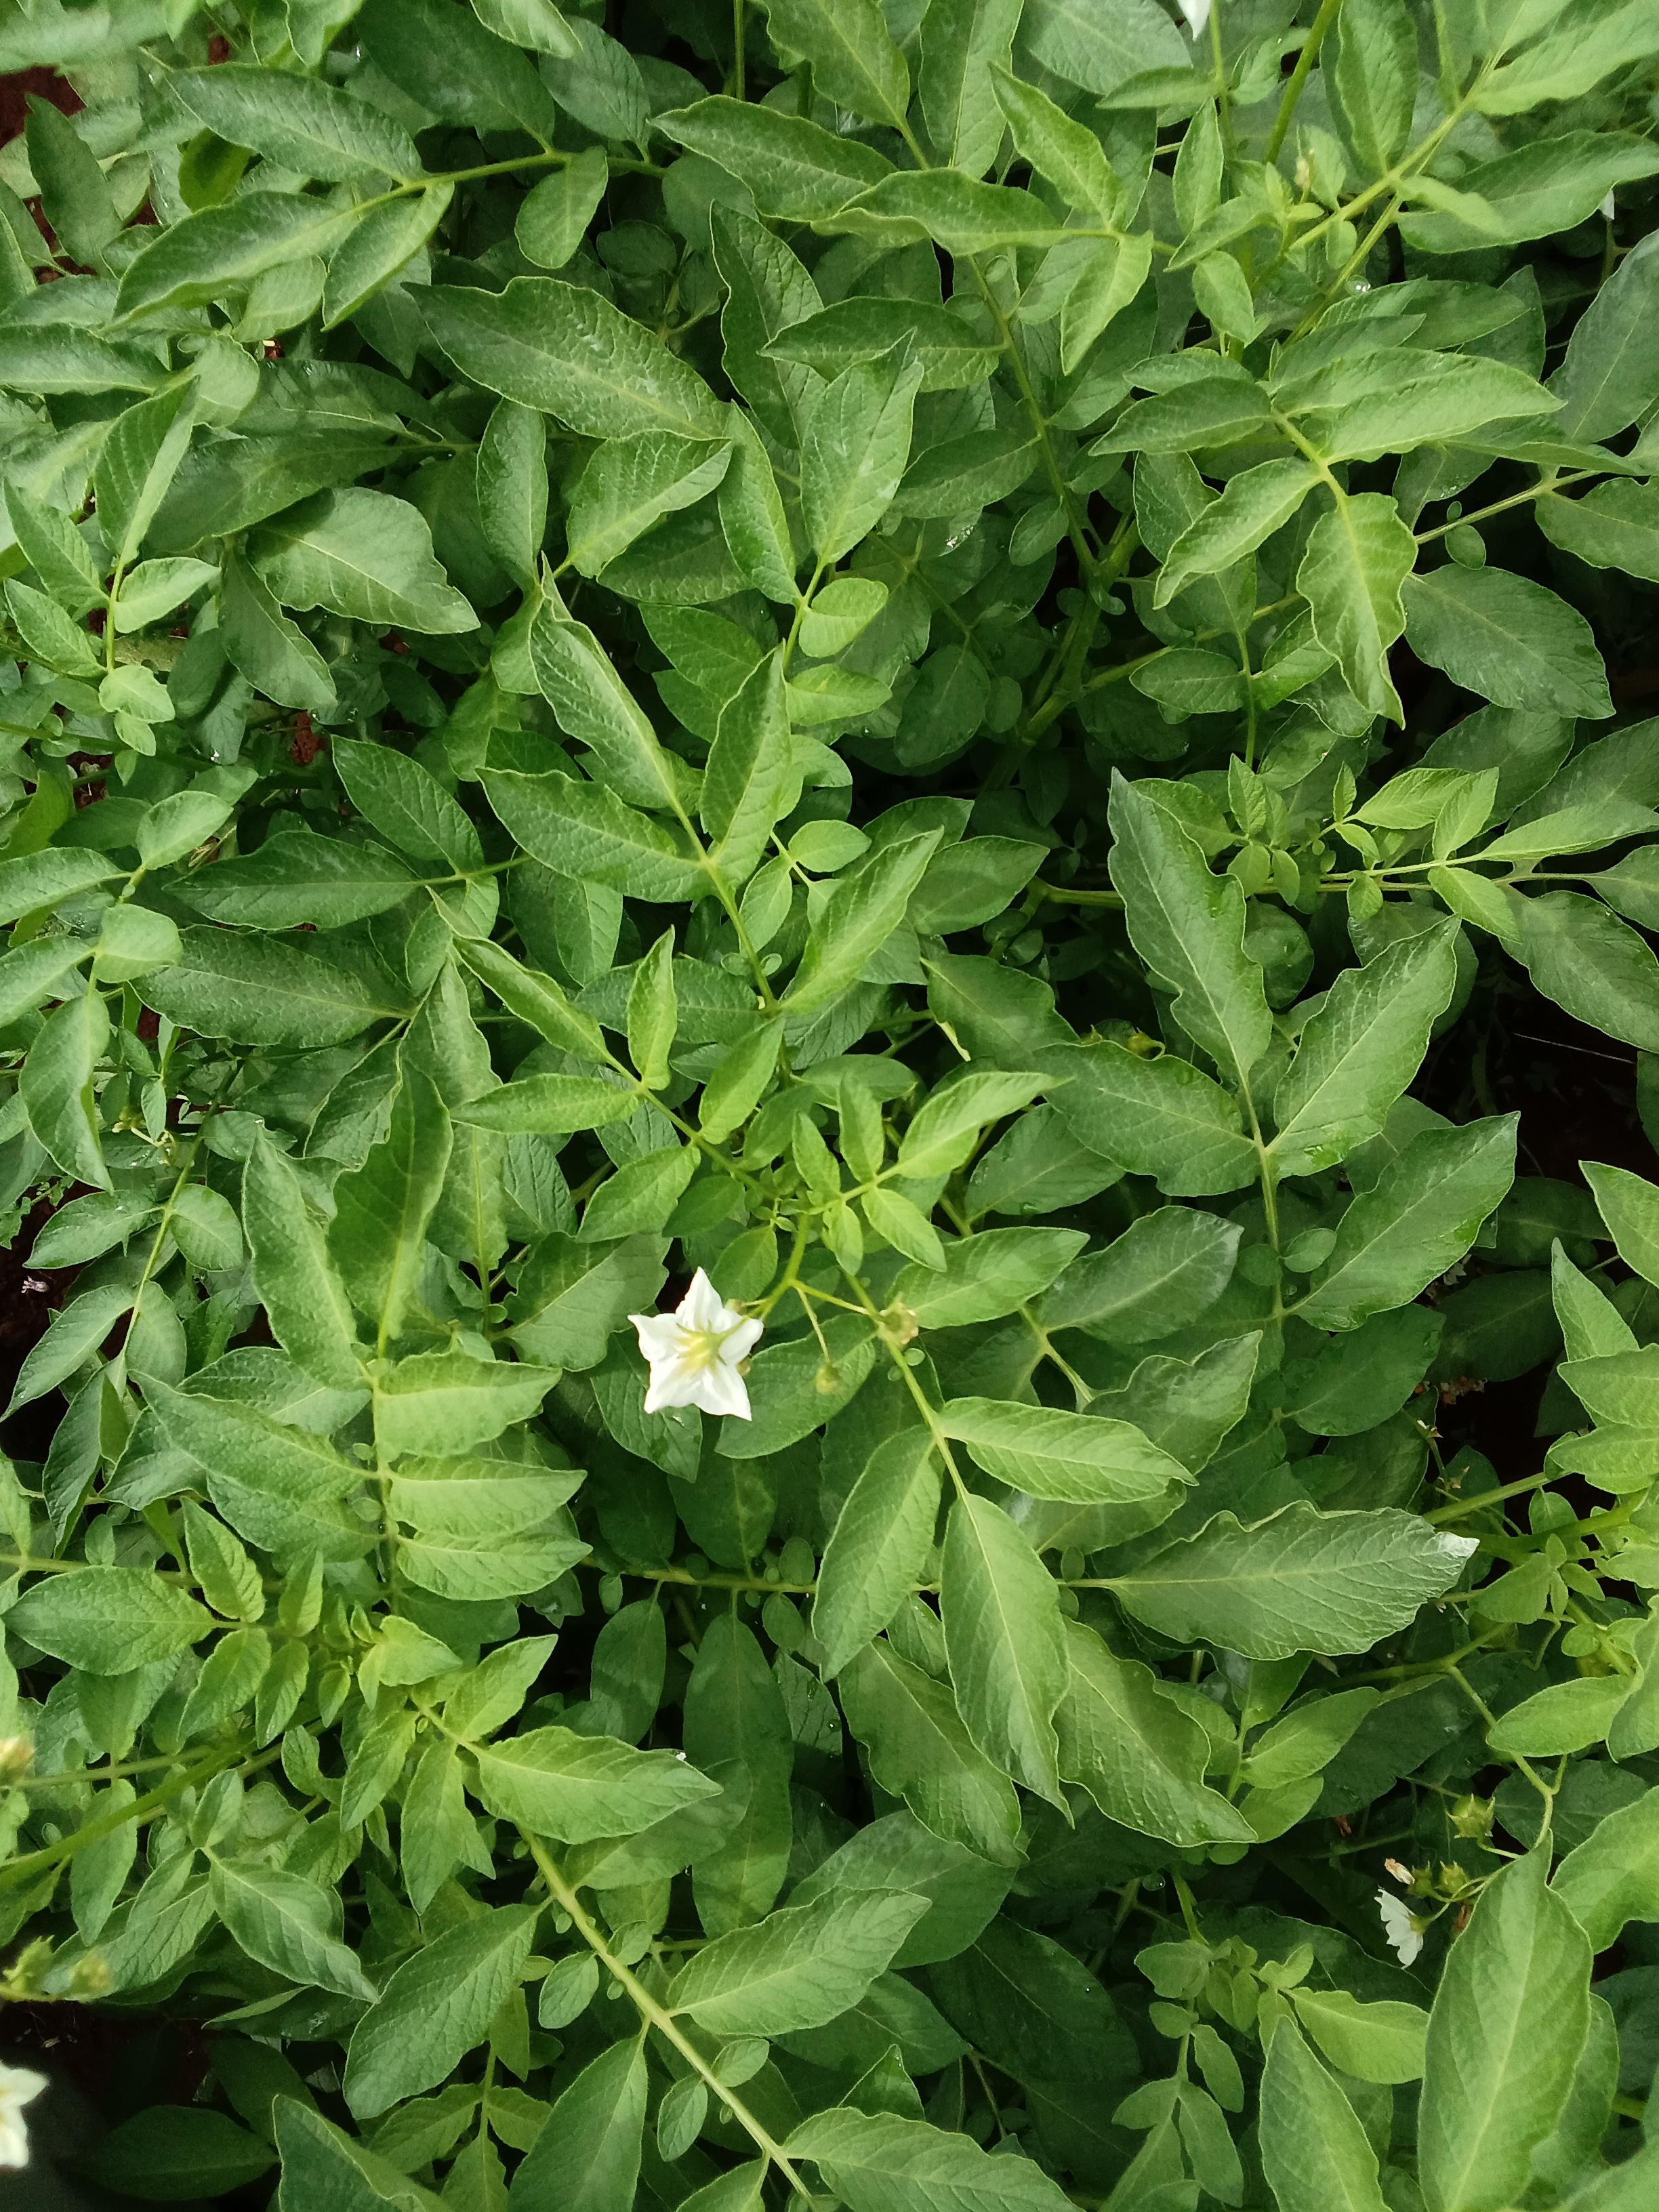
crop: potato
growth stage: flowering
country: Kenya
